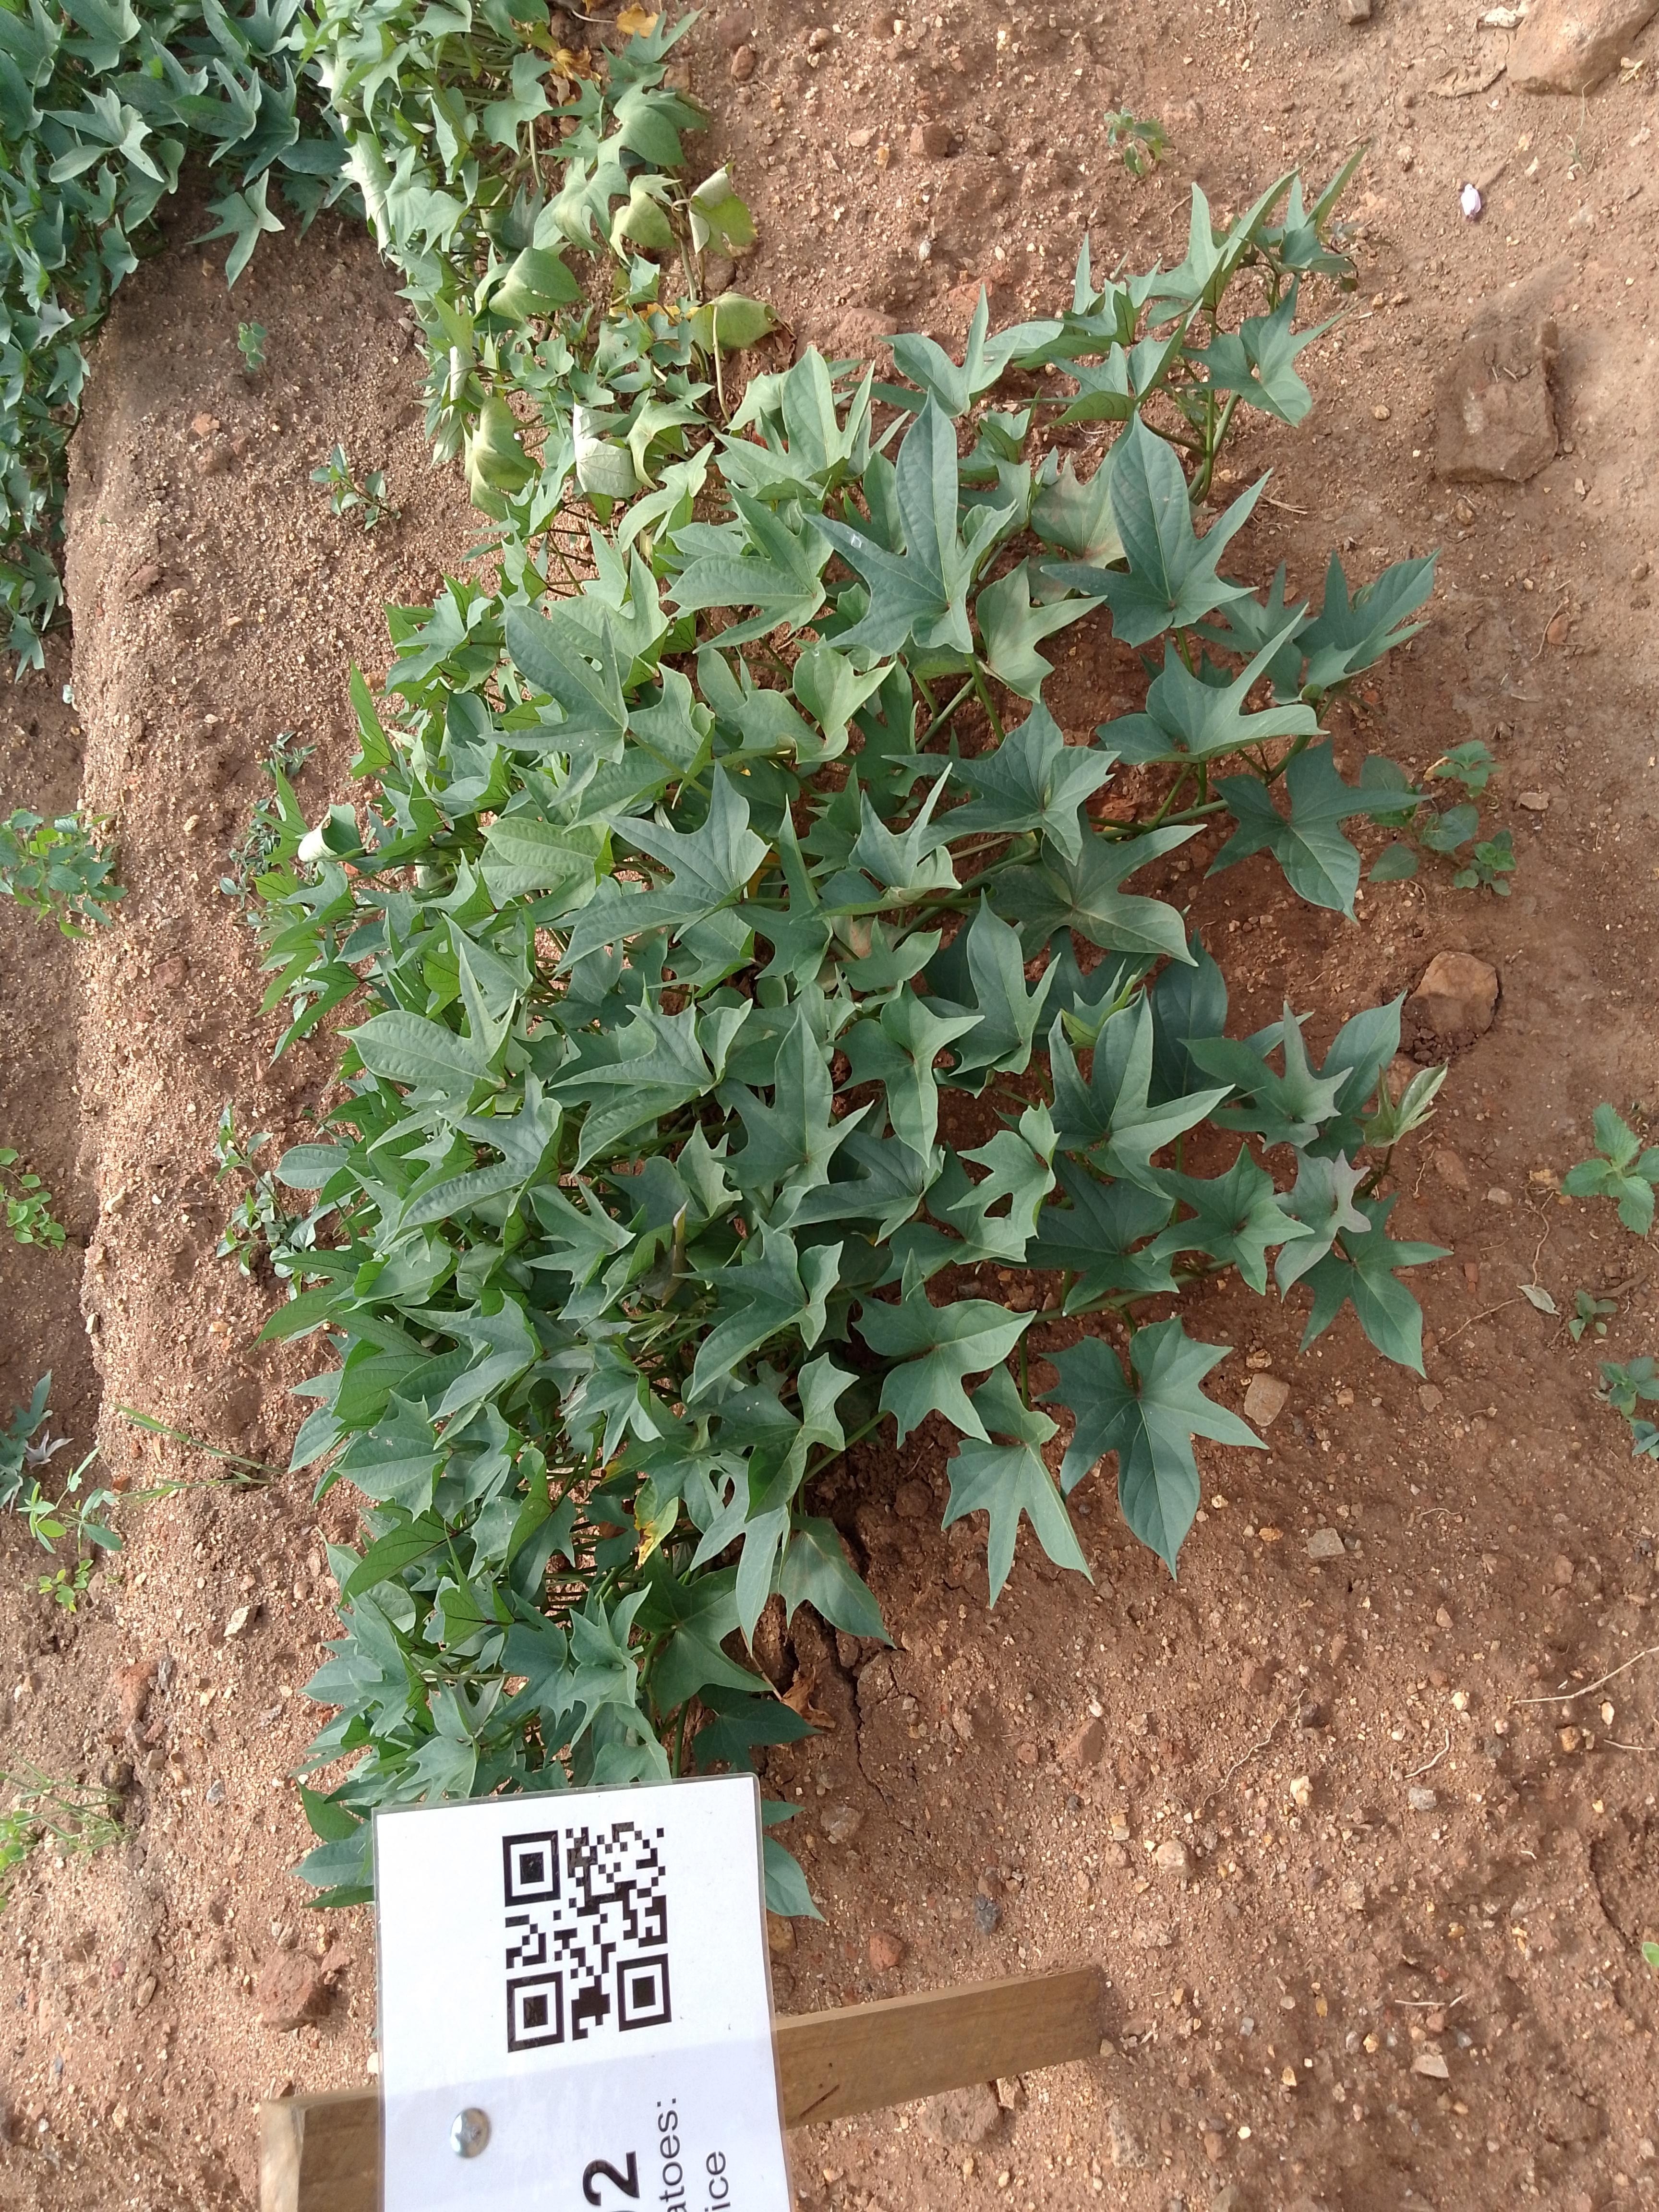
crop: sweet potato
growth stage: pegging
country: Malawi
